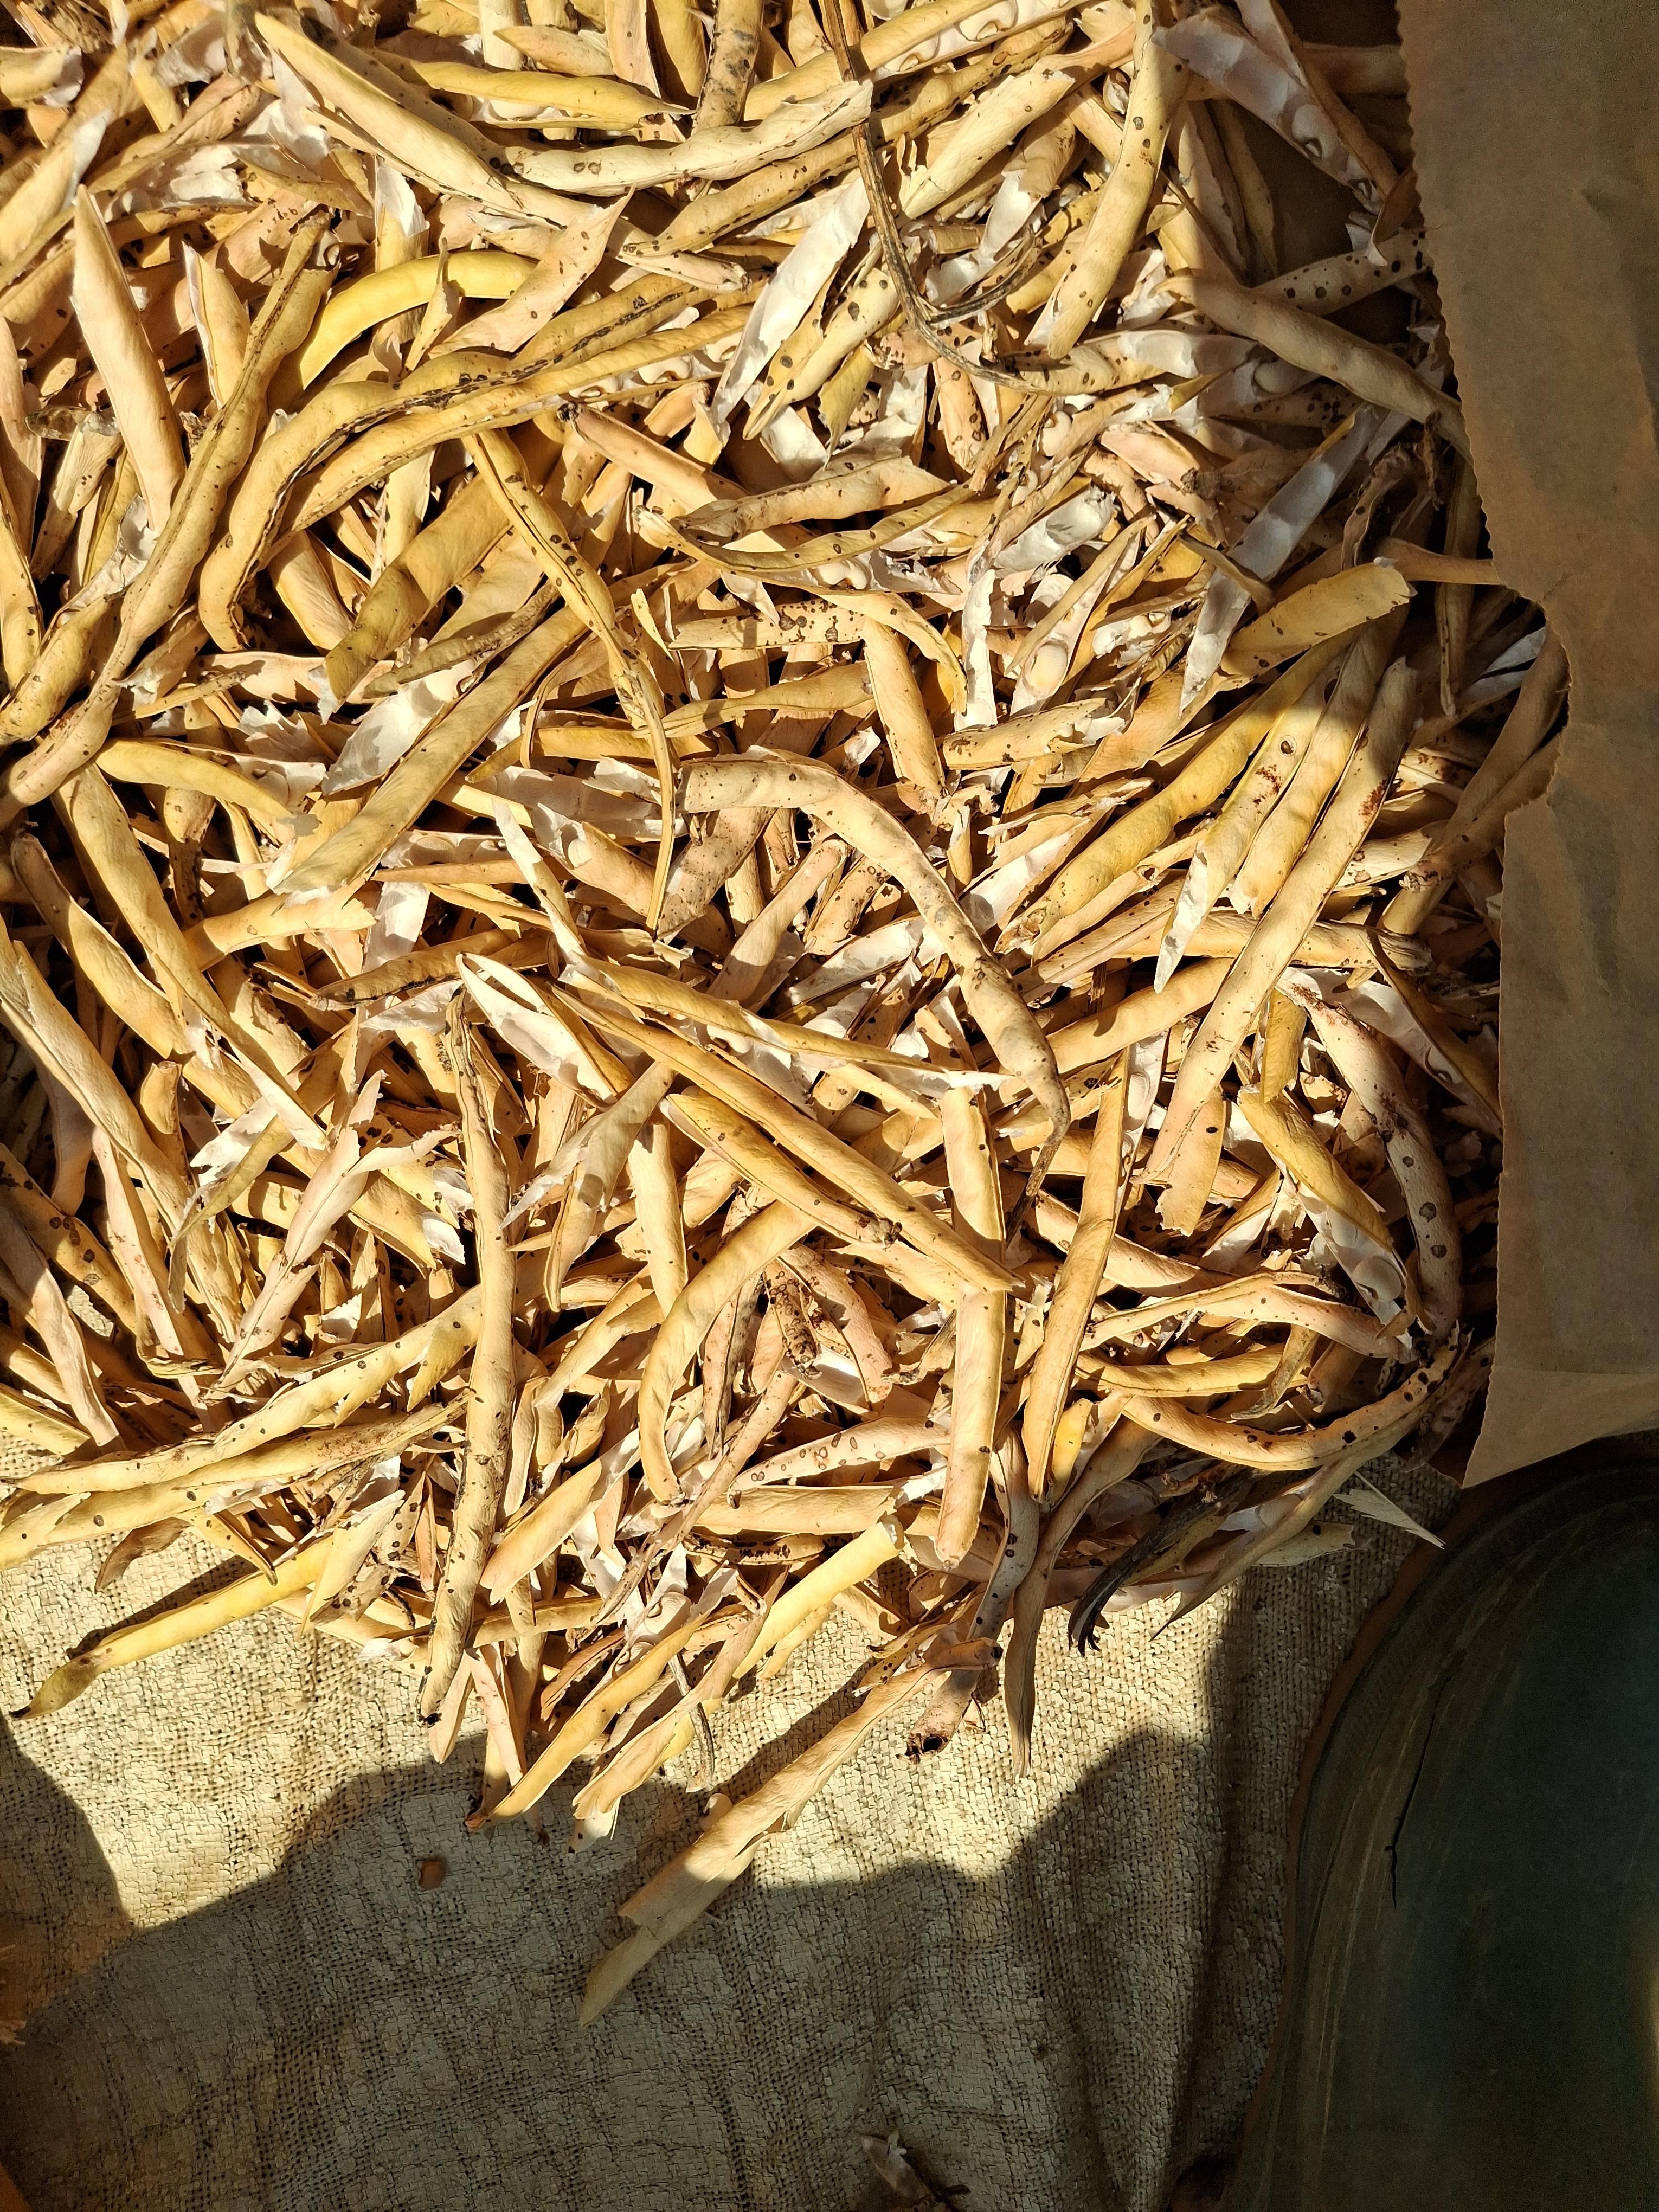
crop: cowpea
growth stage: harvest
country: Nigeria
